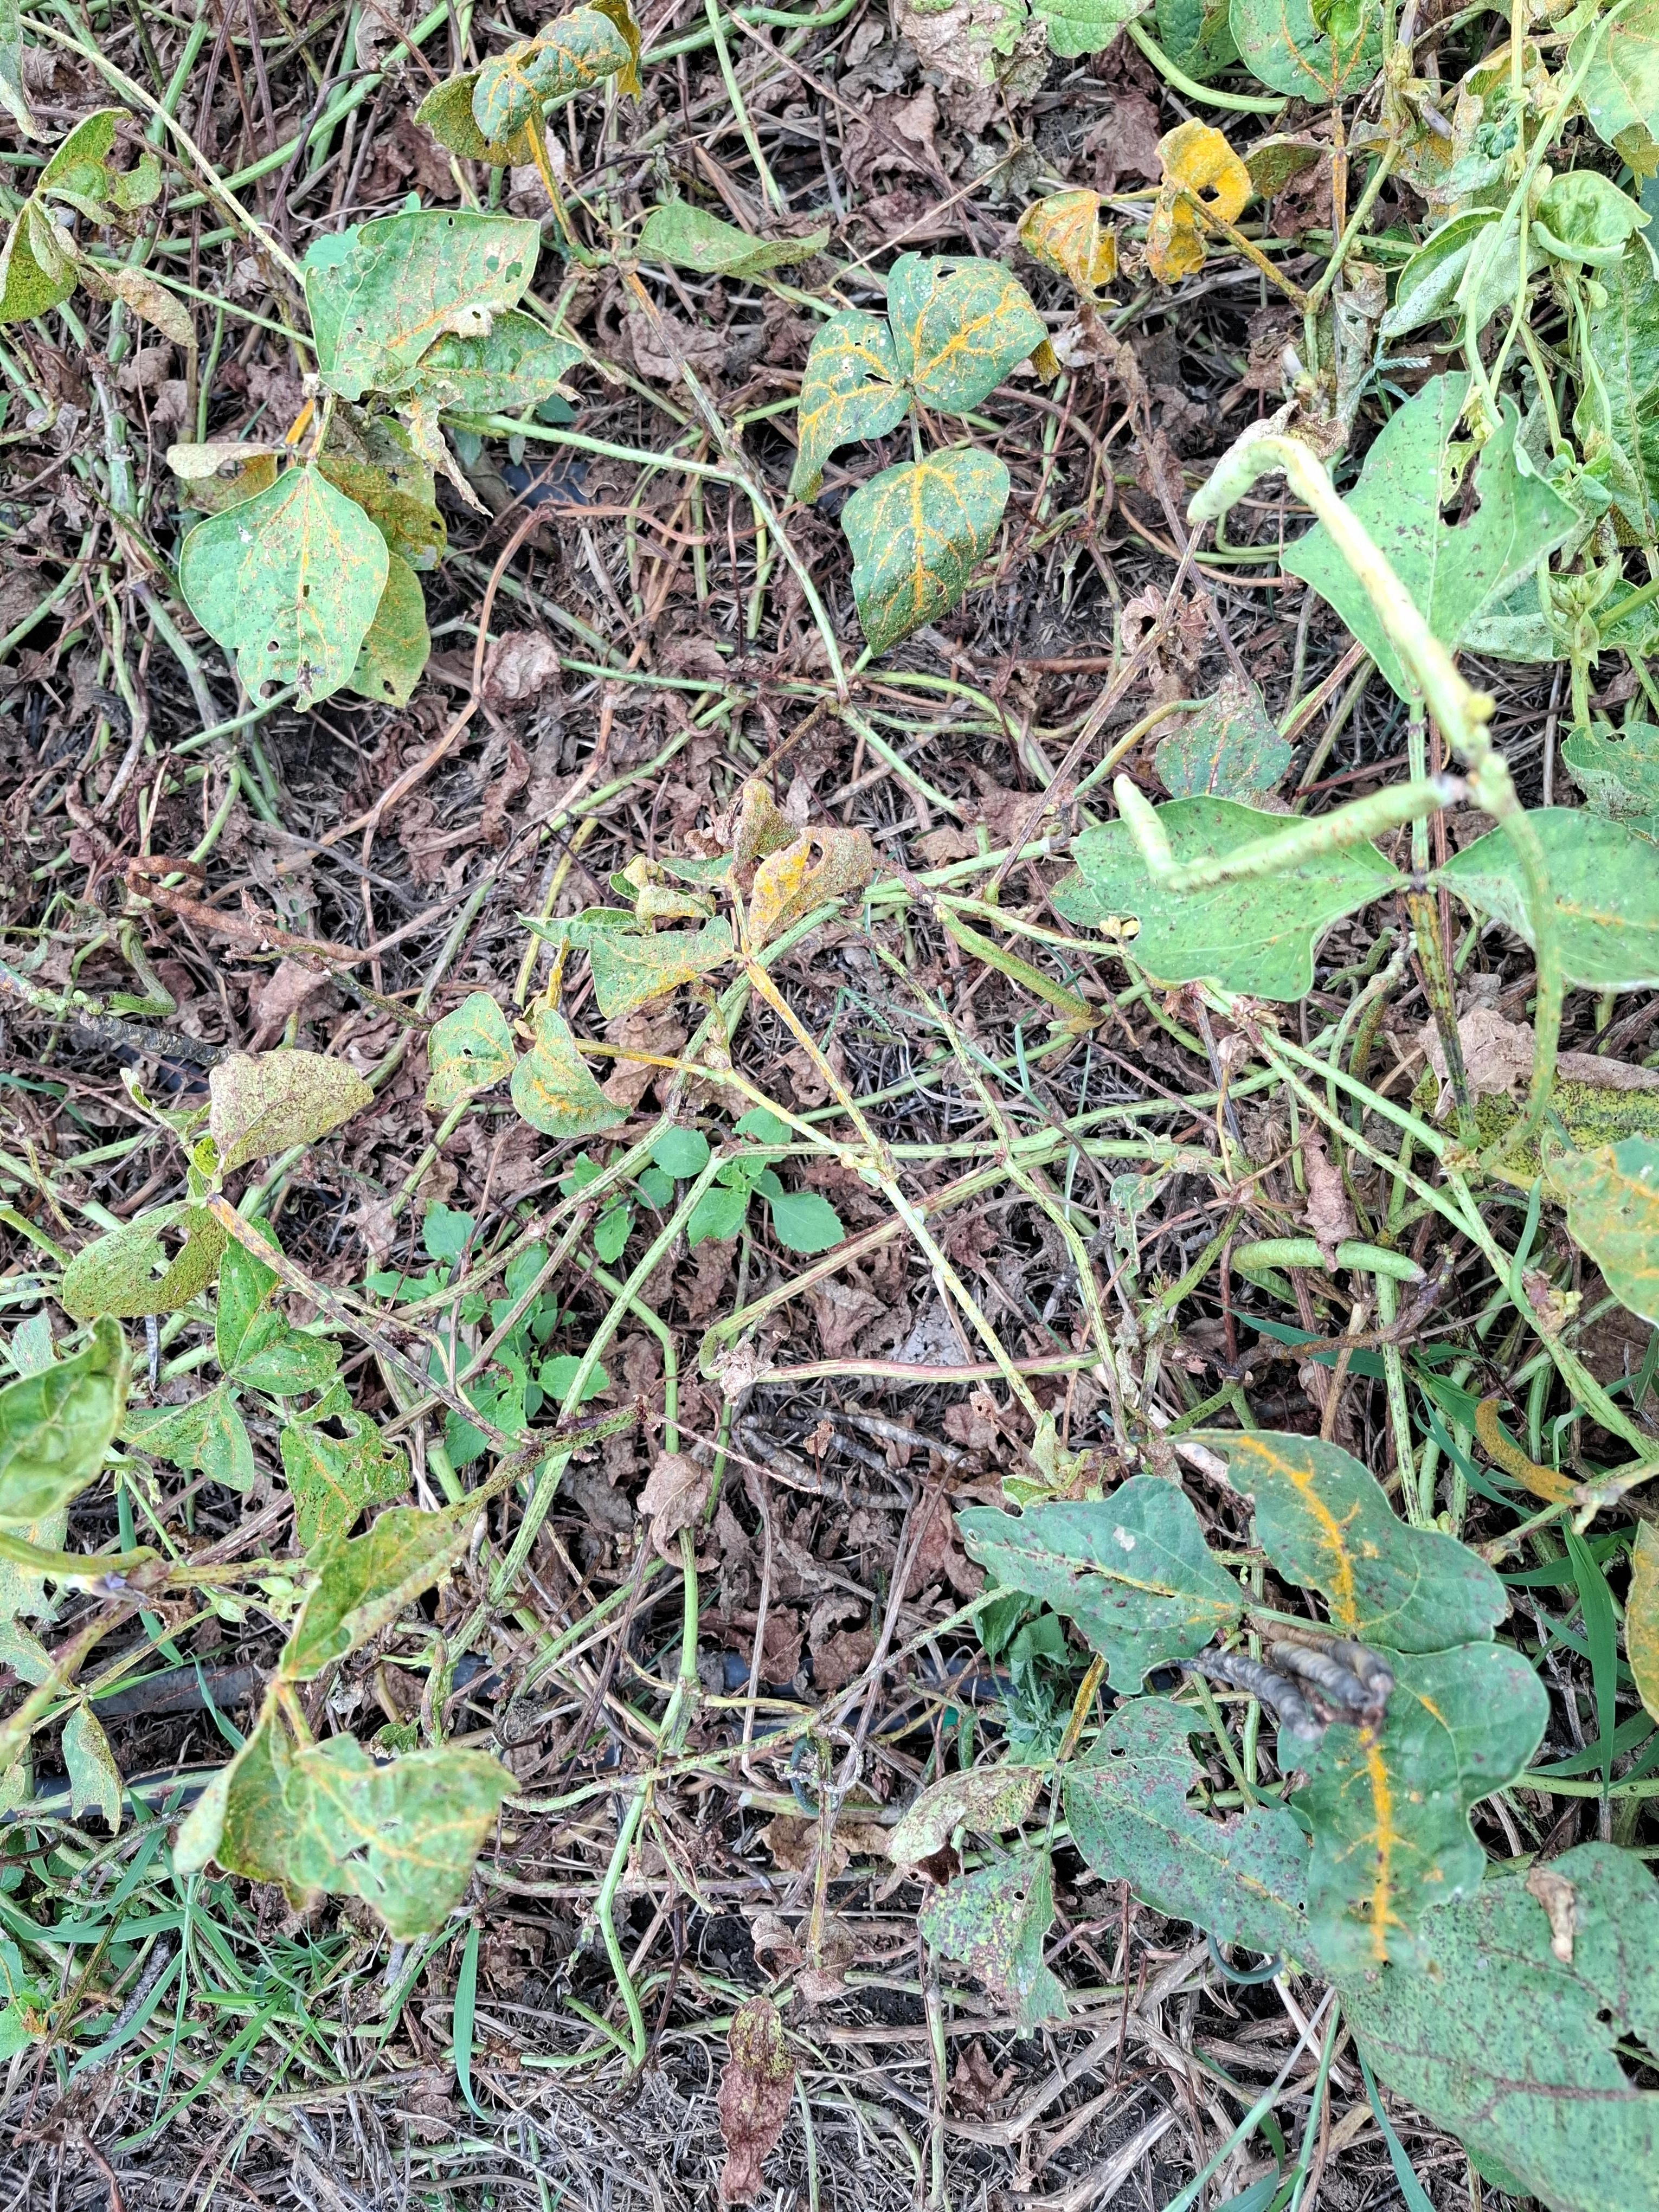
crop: cowpea
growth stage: development pod
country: Tanzania
